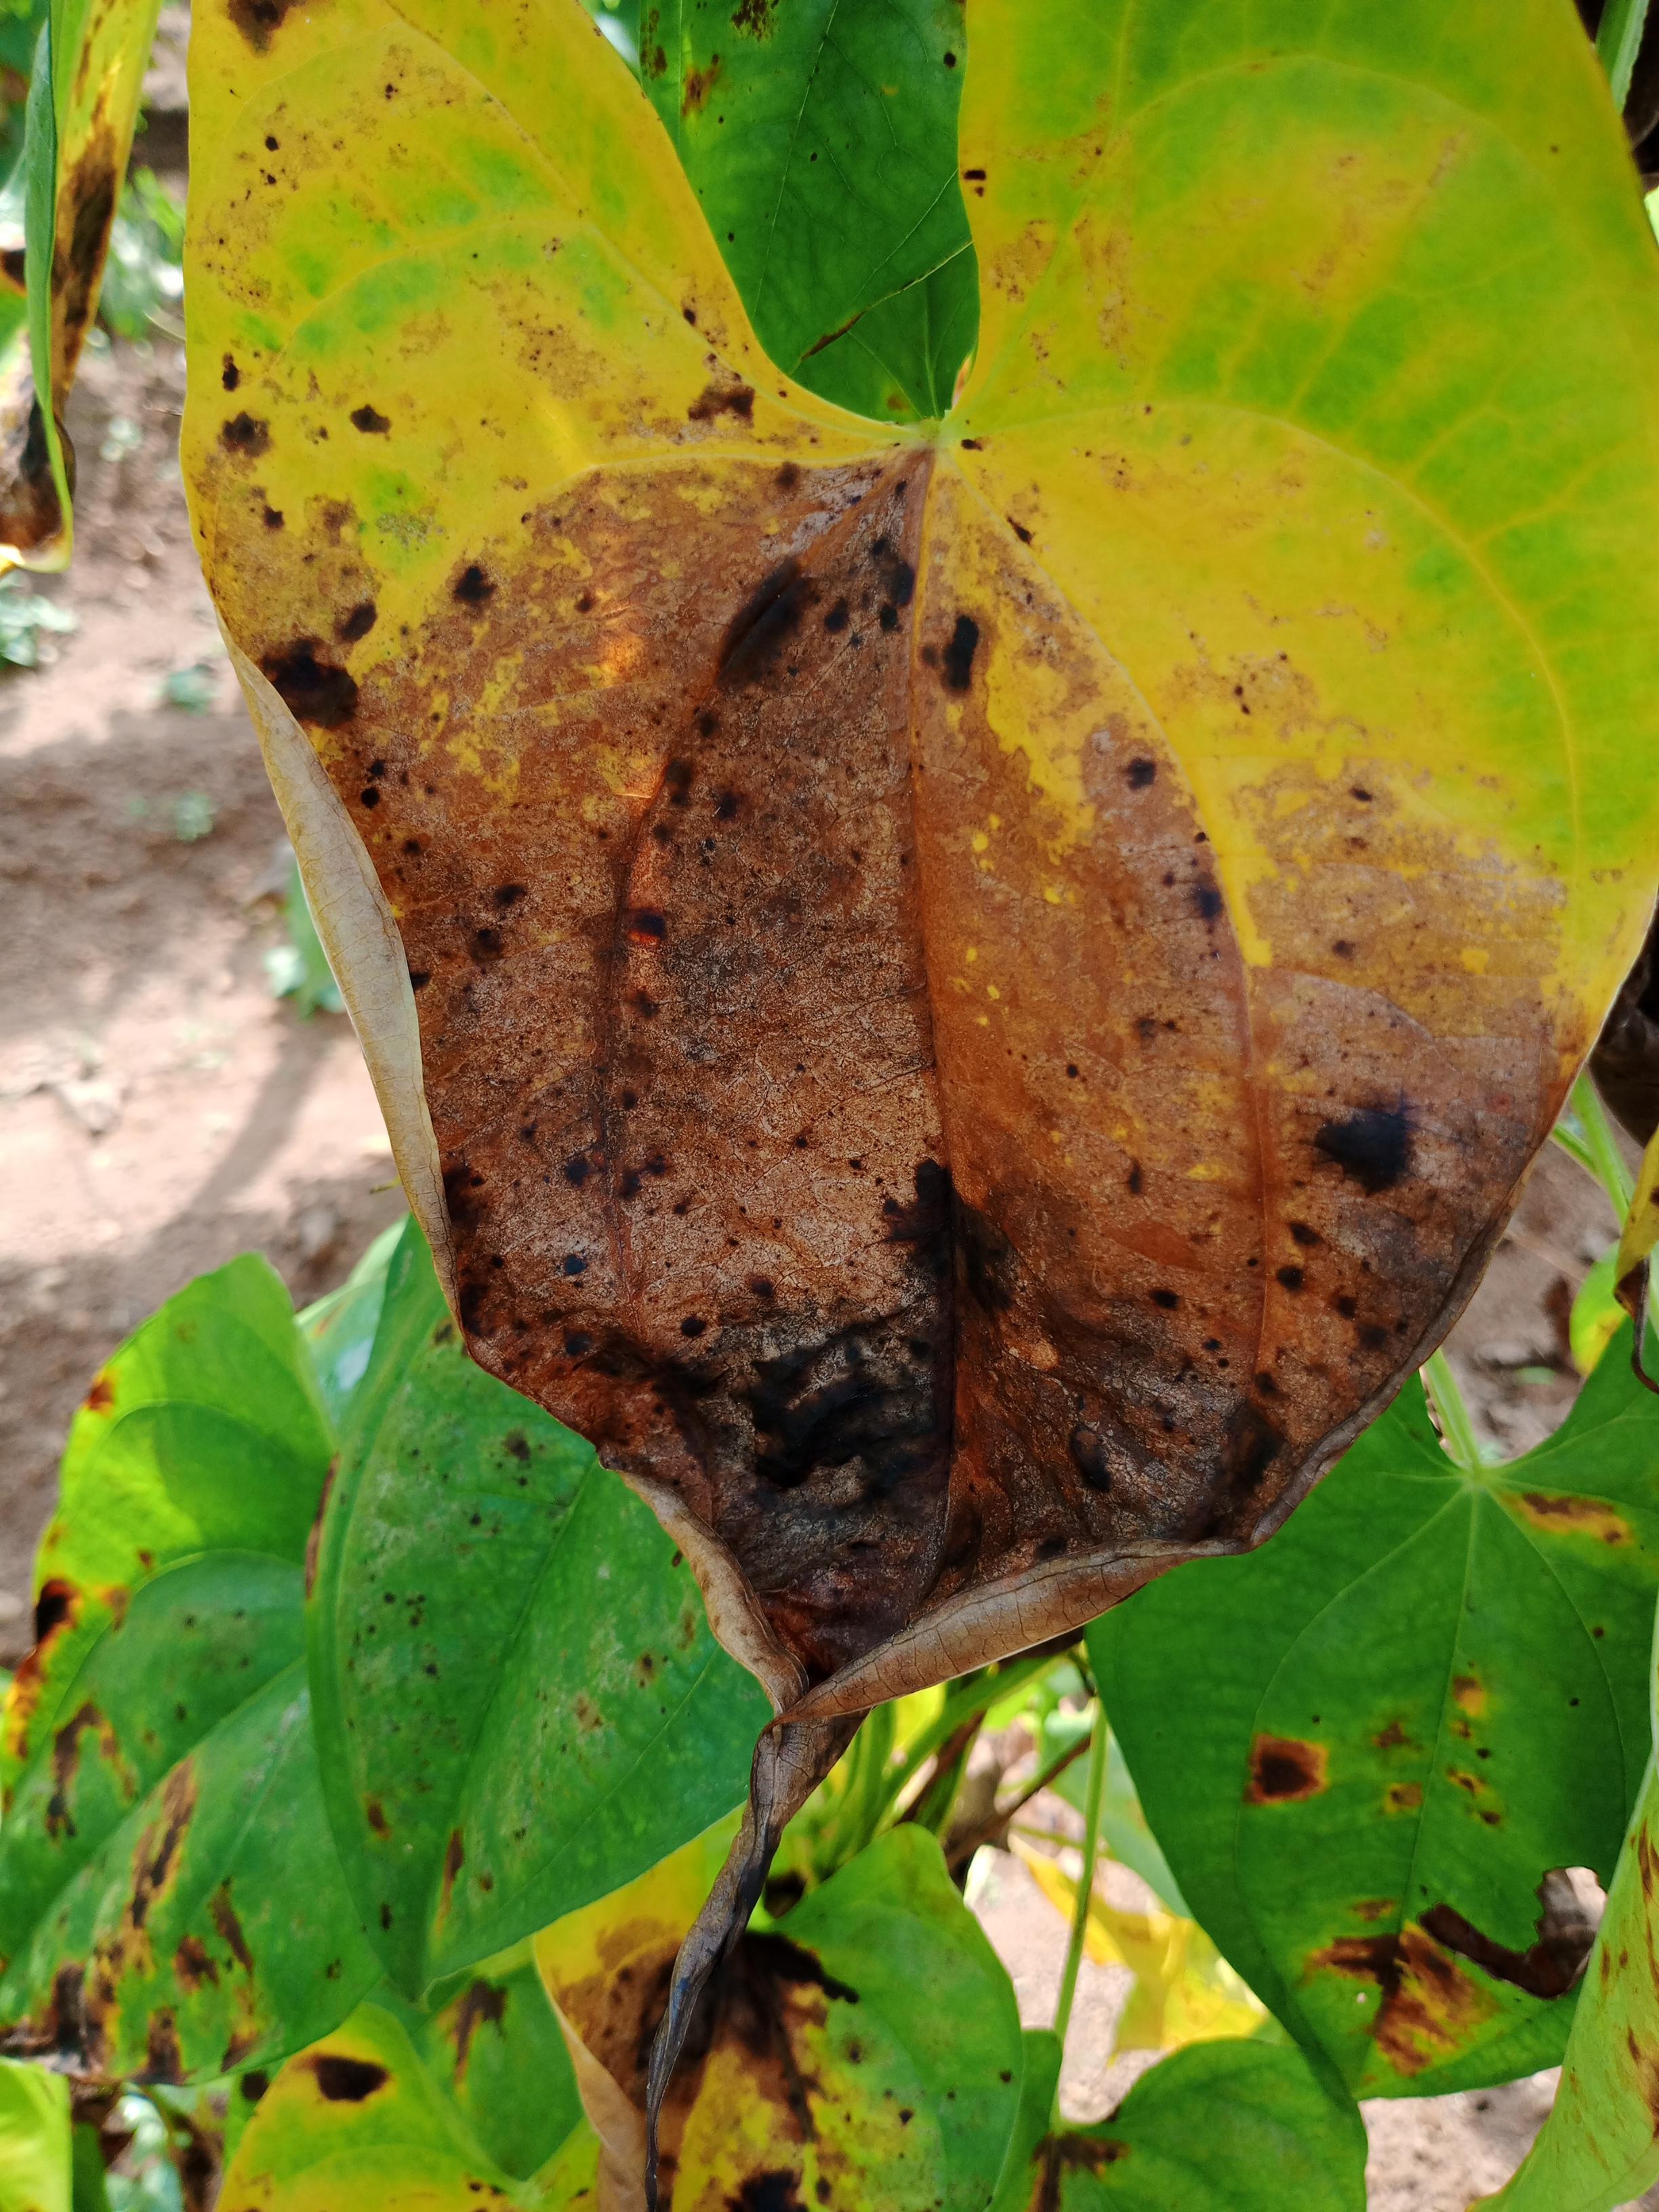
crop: yam
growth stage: vegetative
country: Nigeria
